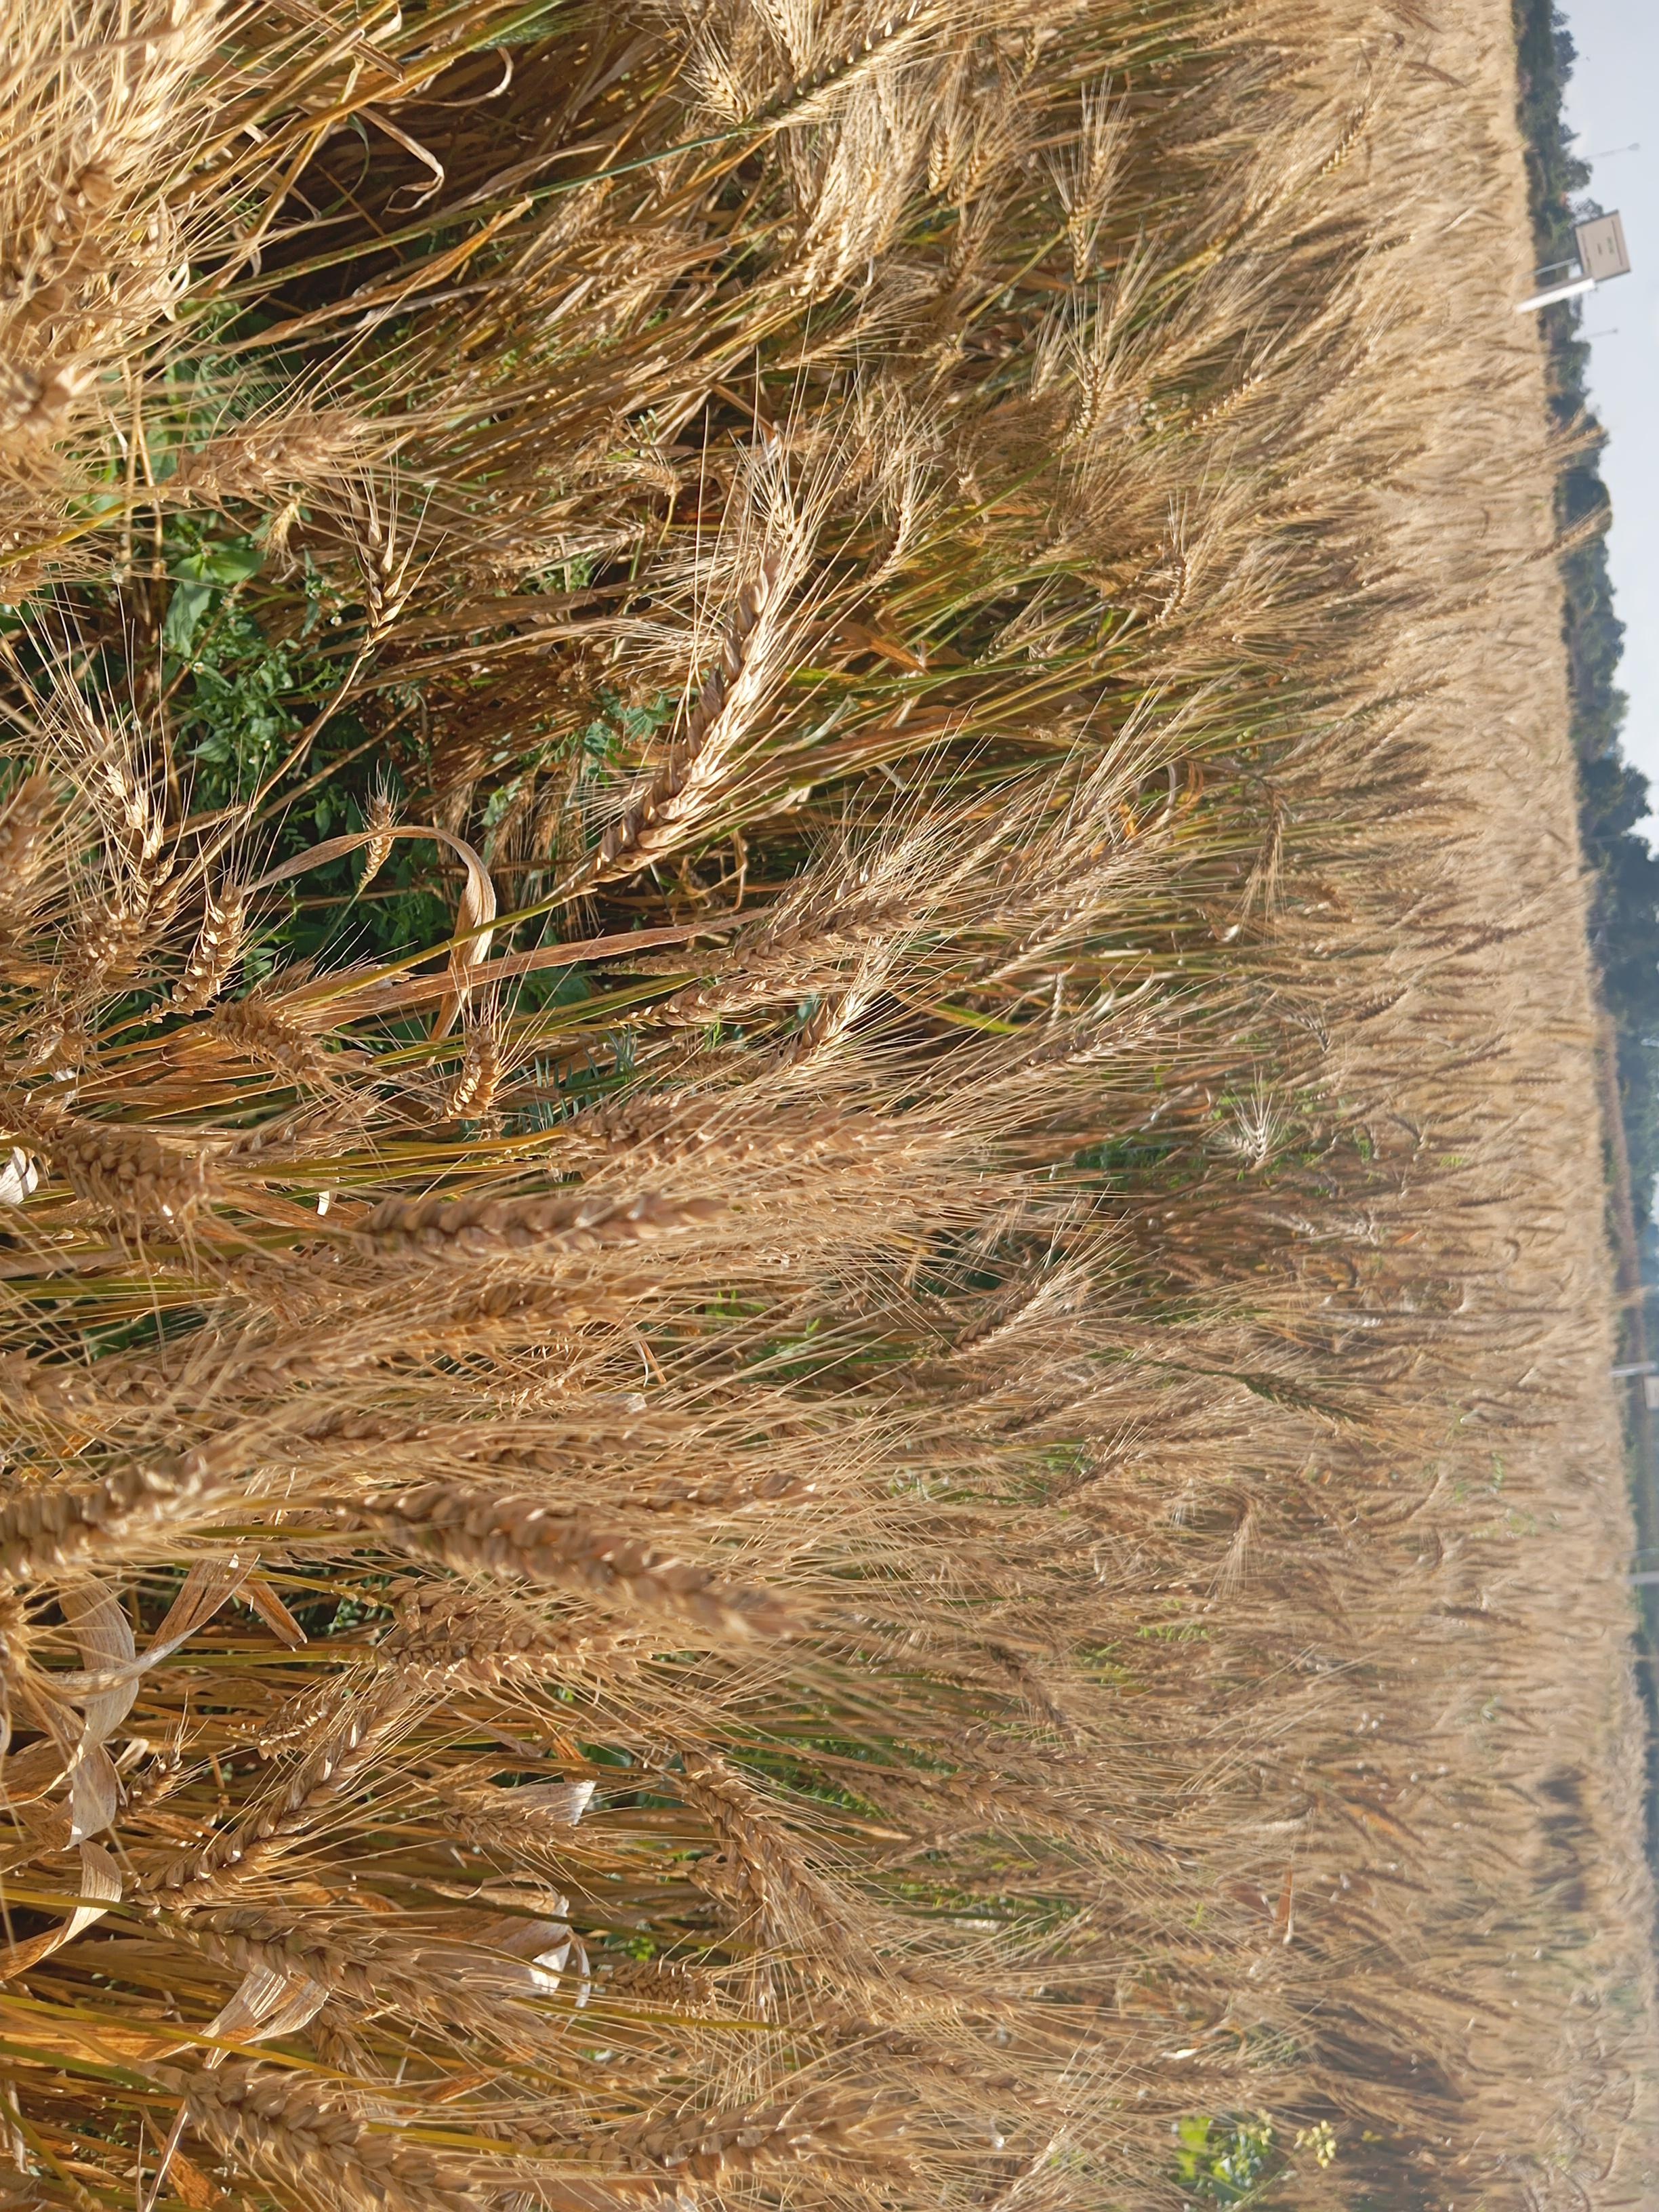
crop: wheat
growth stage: maturity
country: Kenya
